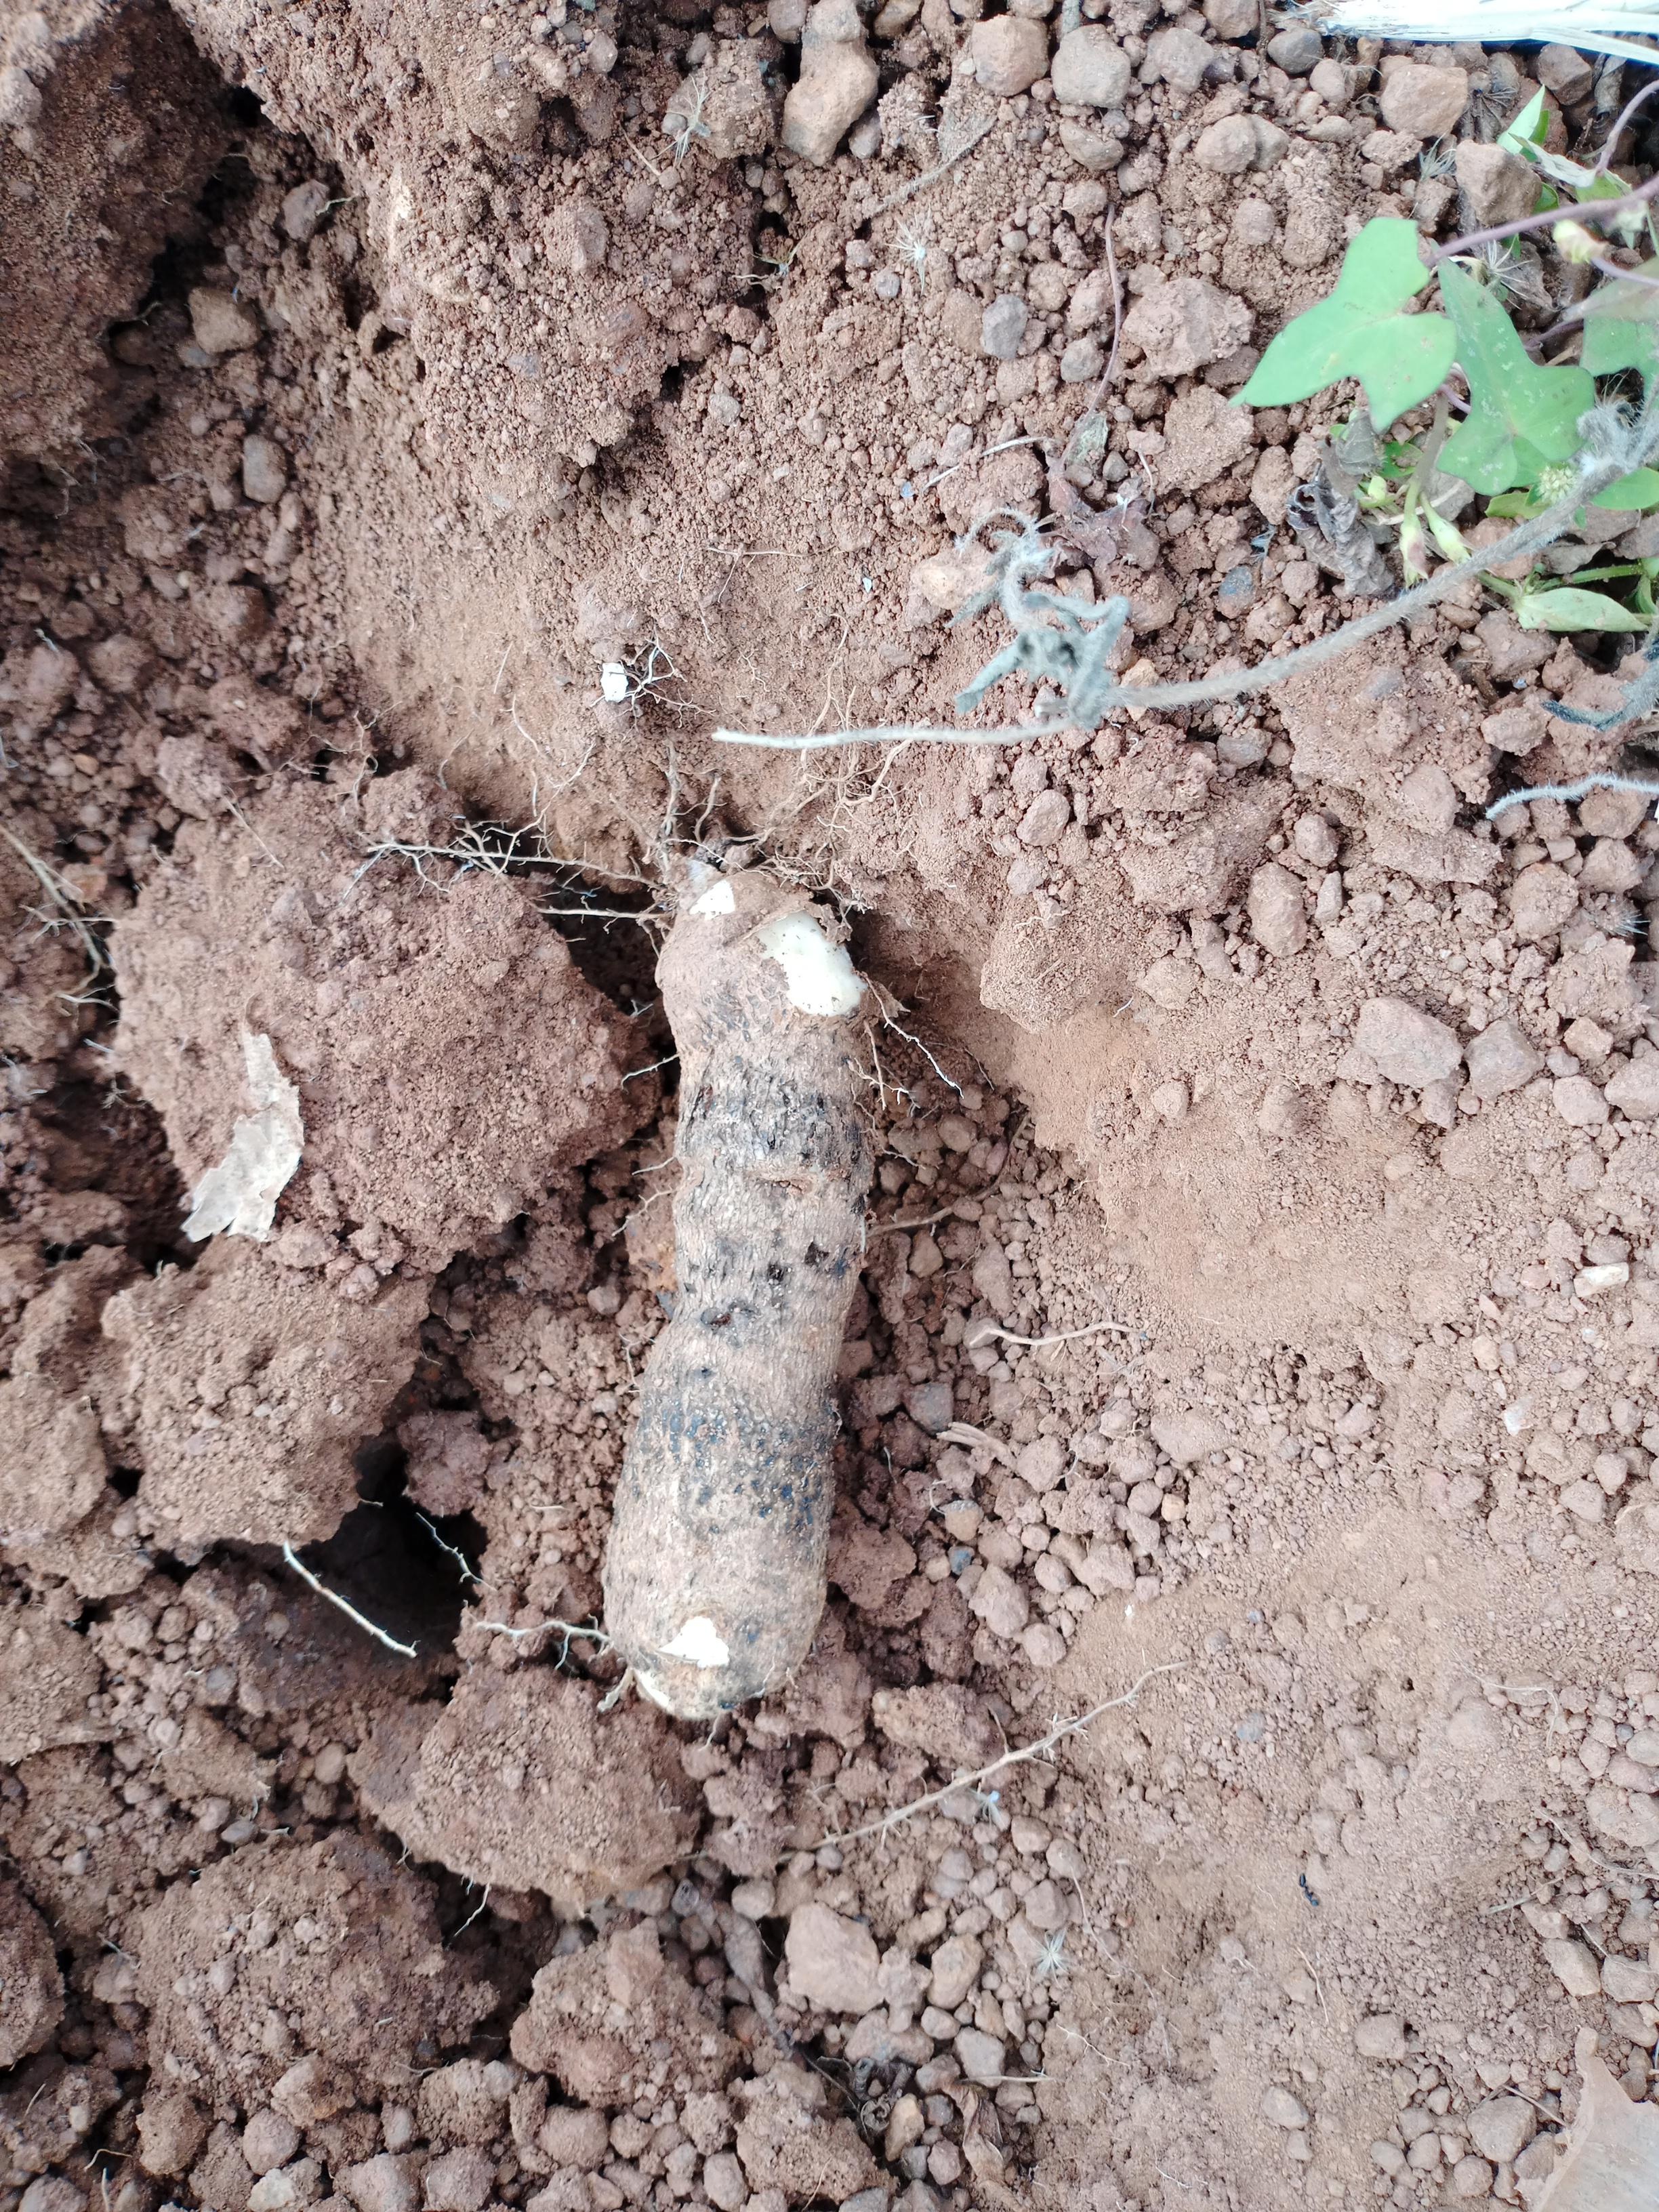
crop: yam
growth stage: harvest
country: Nigeria
